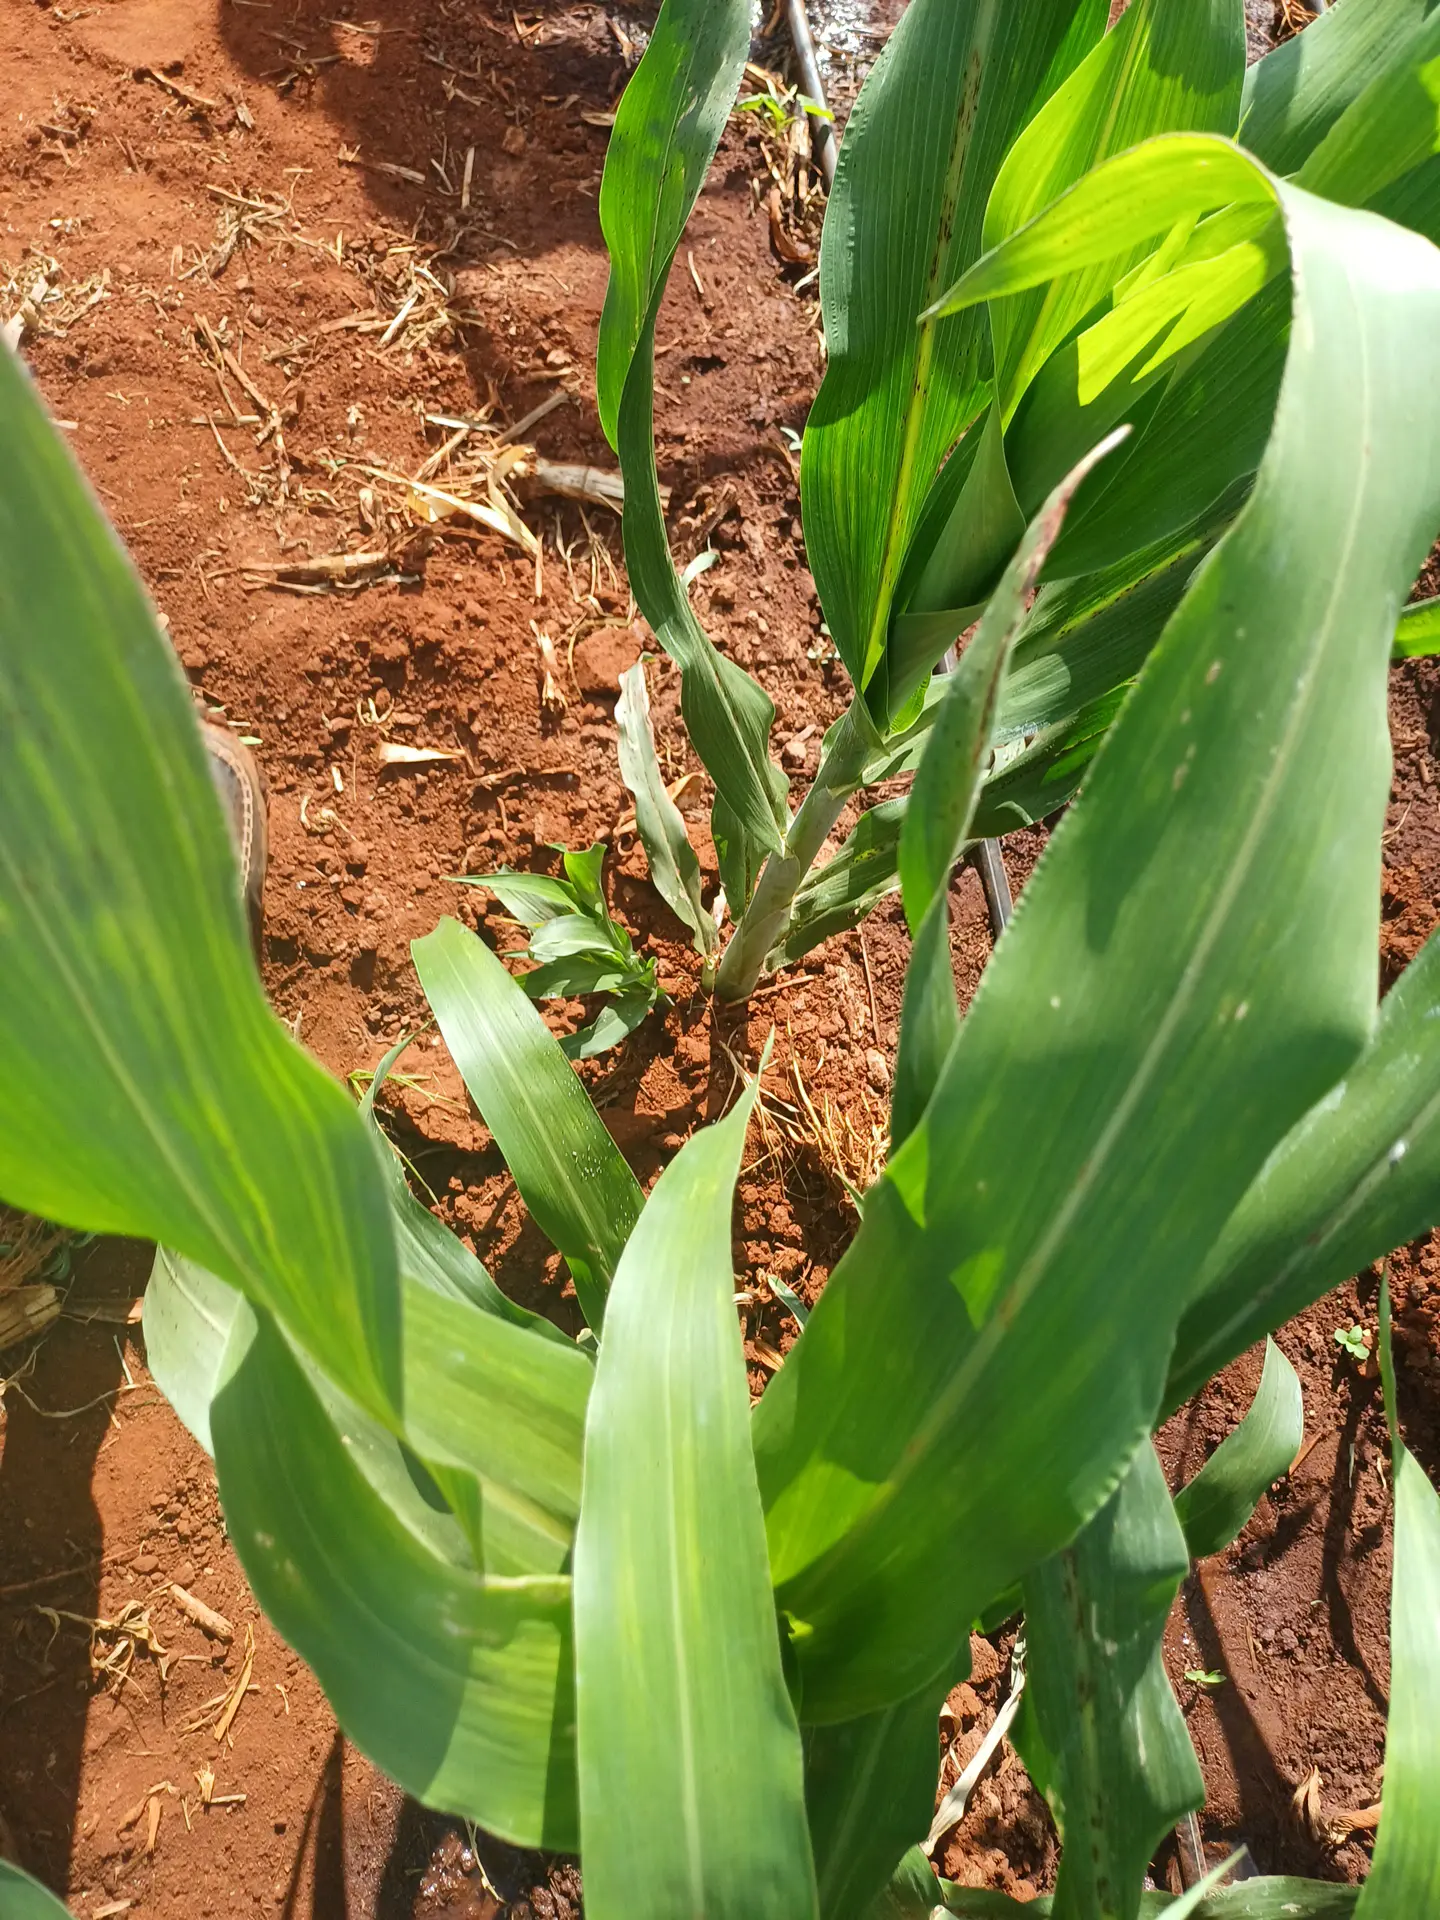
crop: sorghum
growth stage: vegetative
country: Kenya
